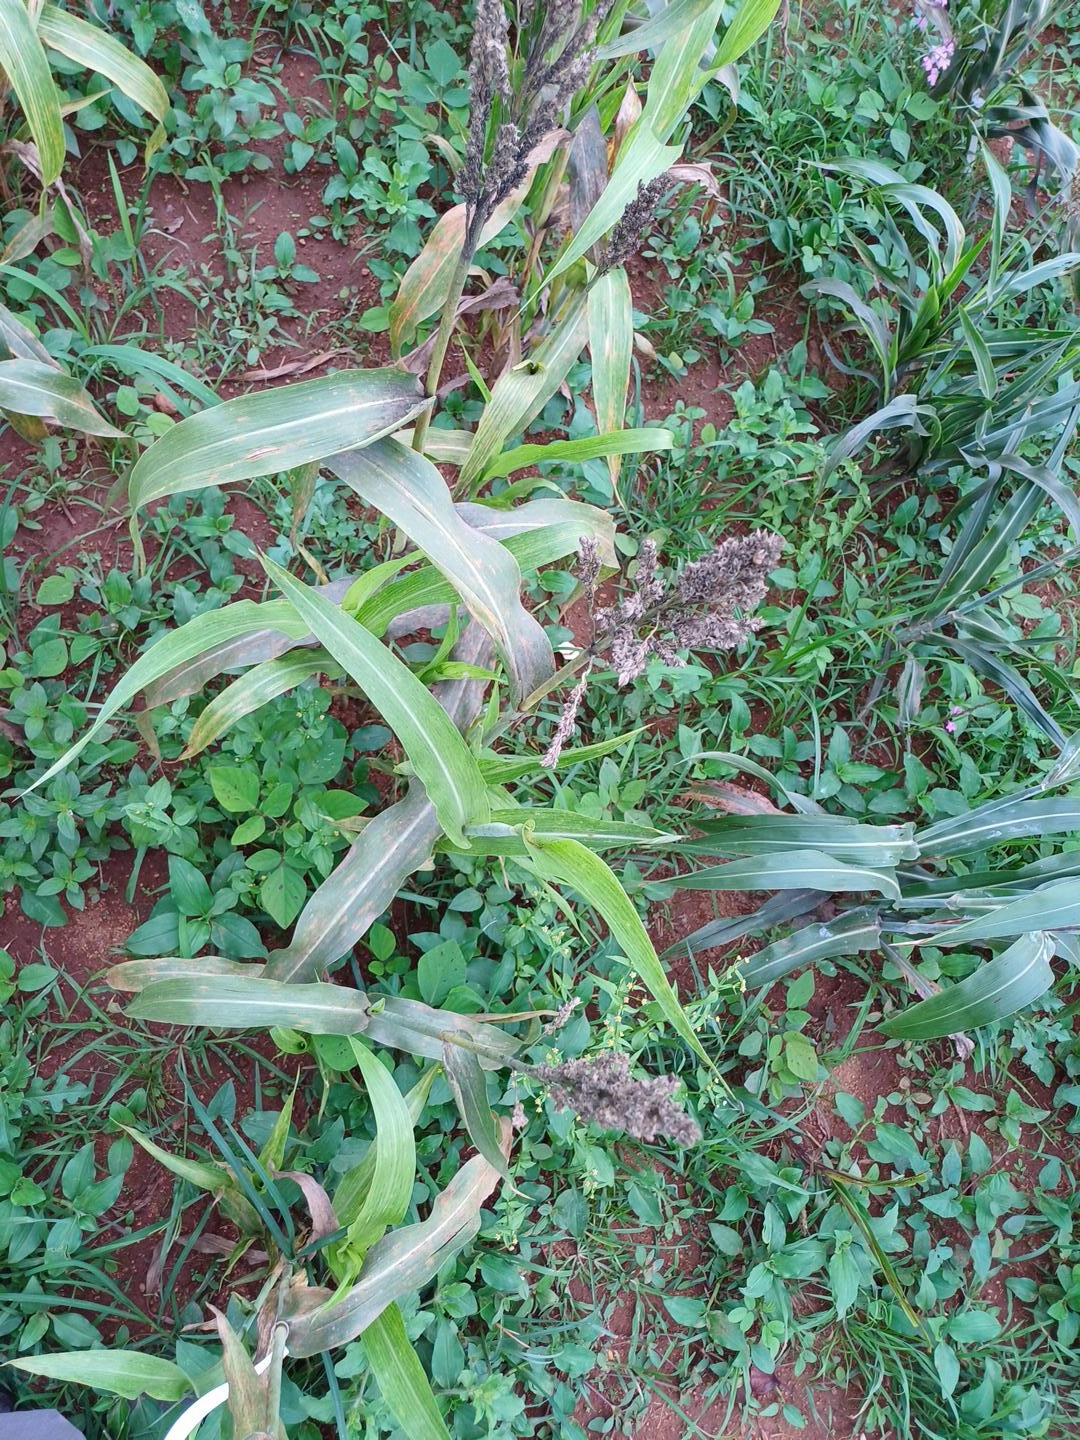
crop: sorghum
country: Kenya
